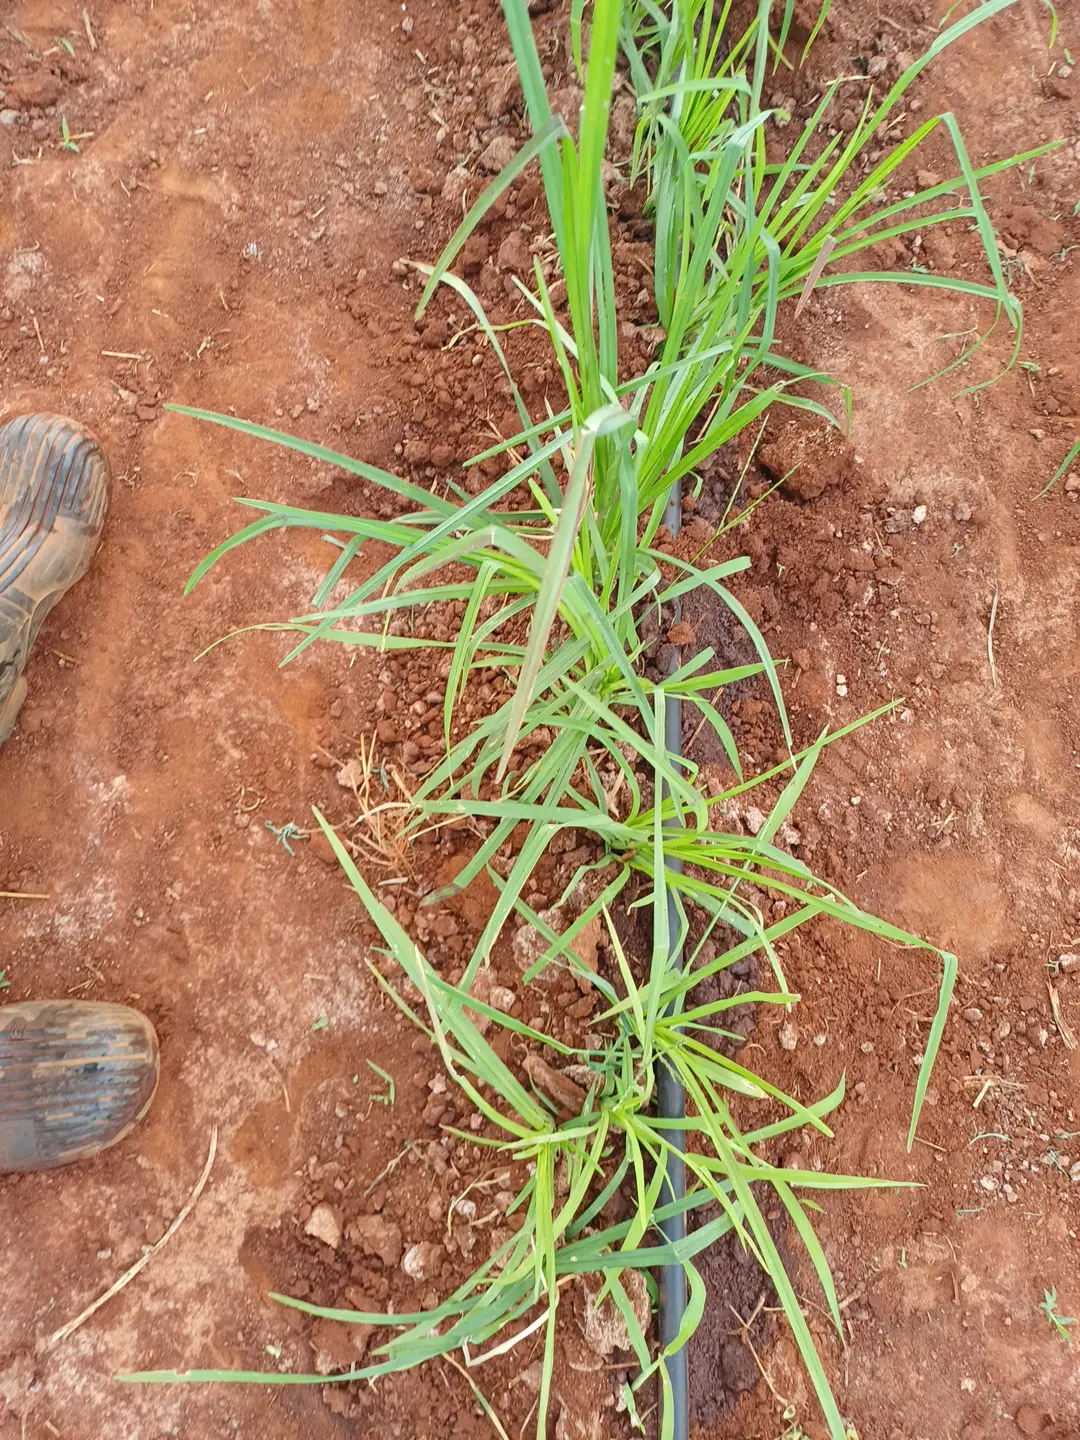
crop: finger millet
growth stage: elongation stem
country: Kenya
